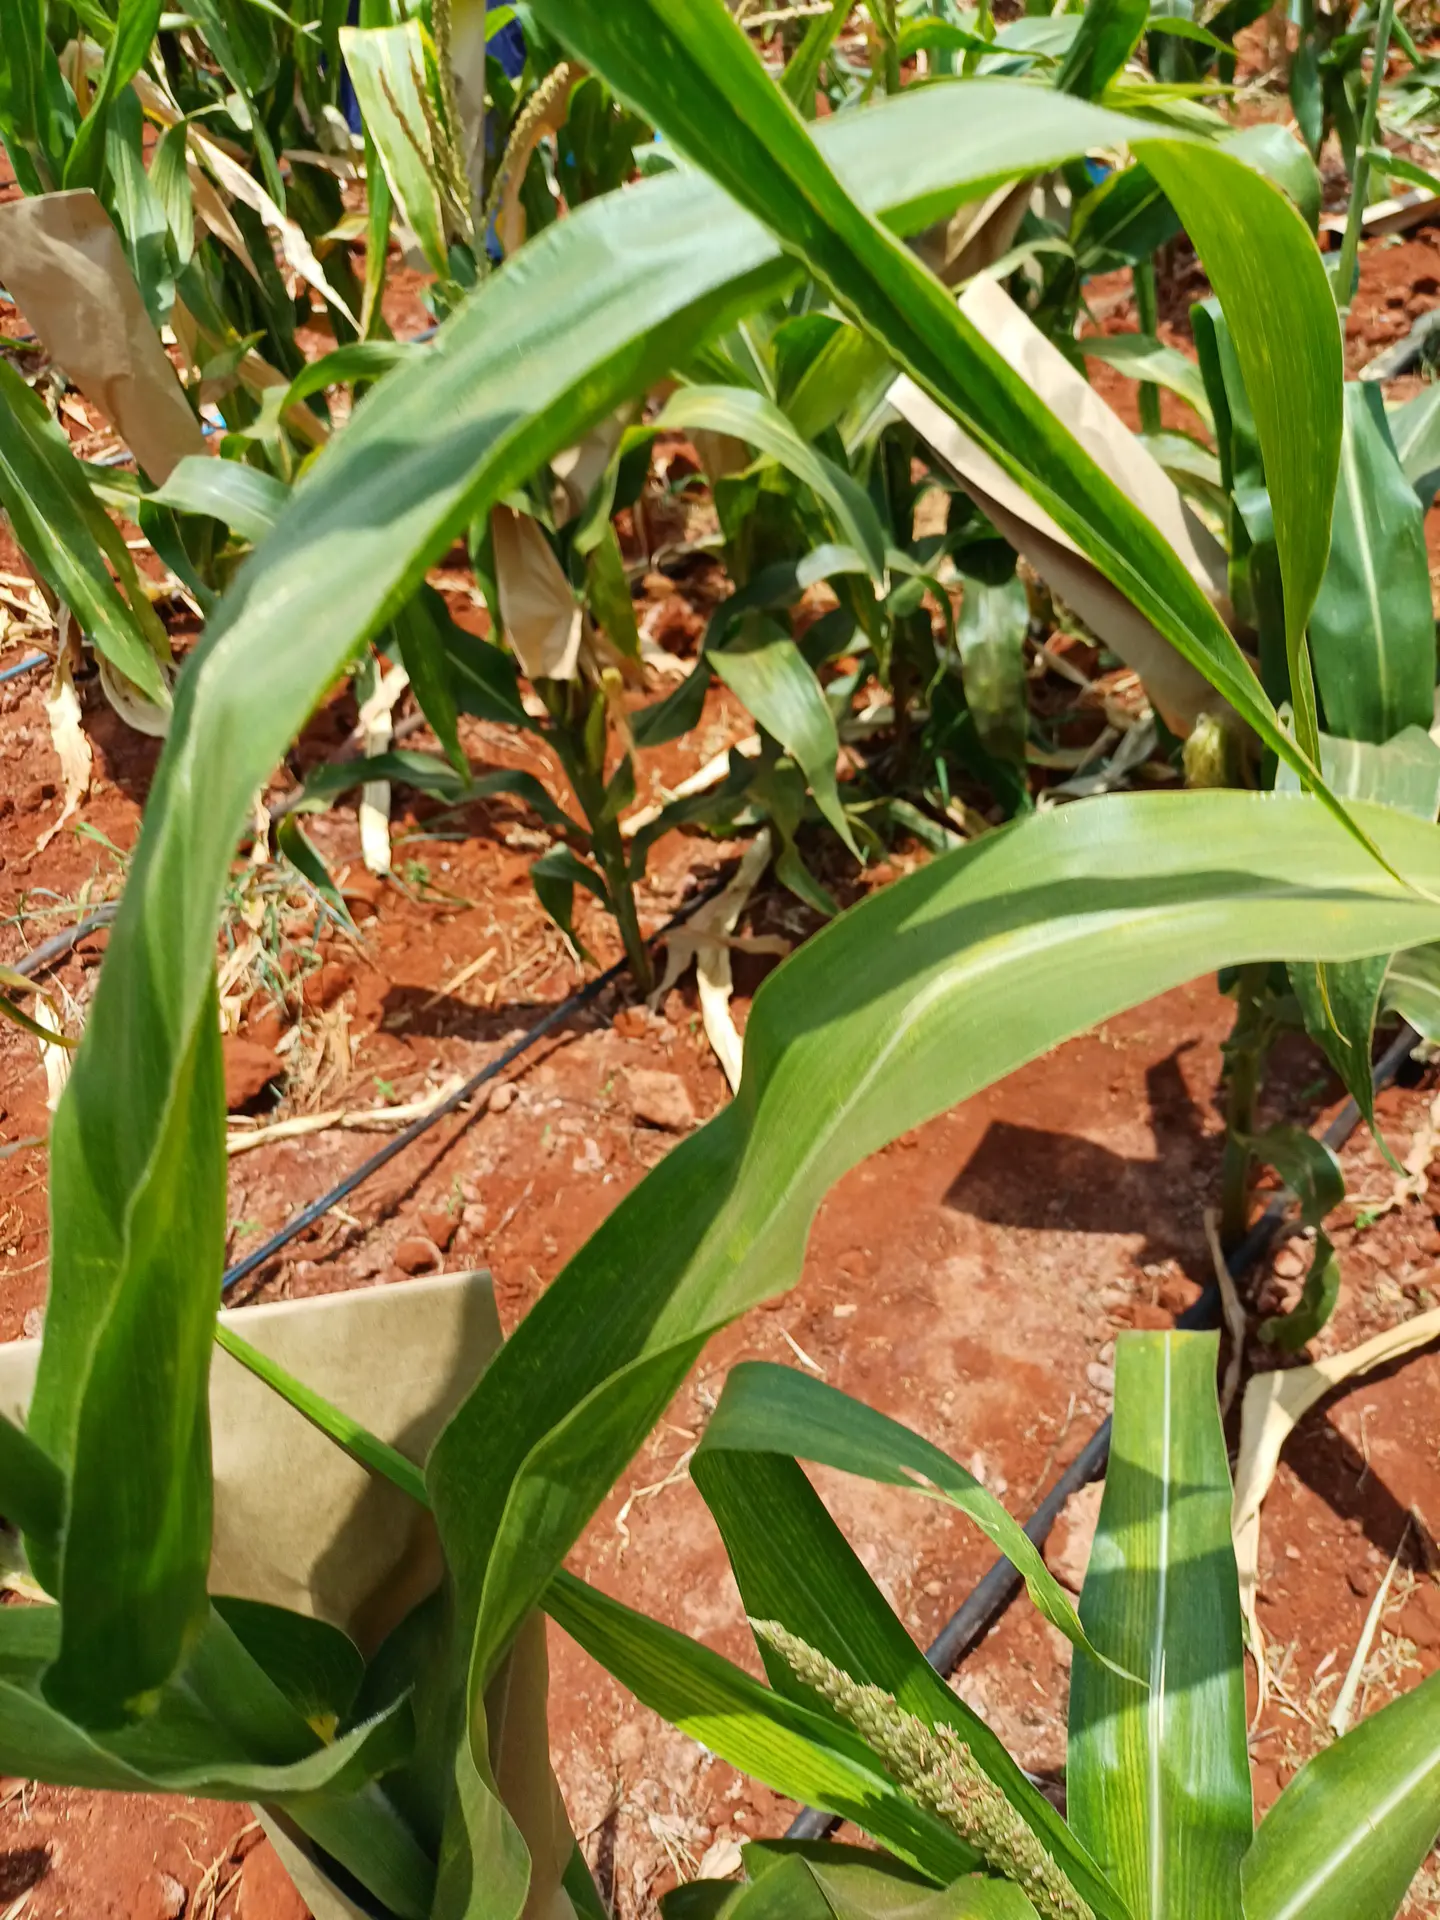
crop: maize
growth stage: flowering
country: Kenya
